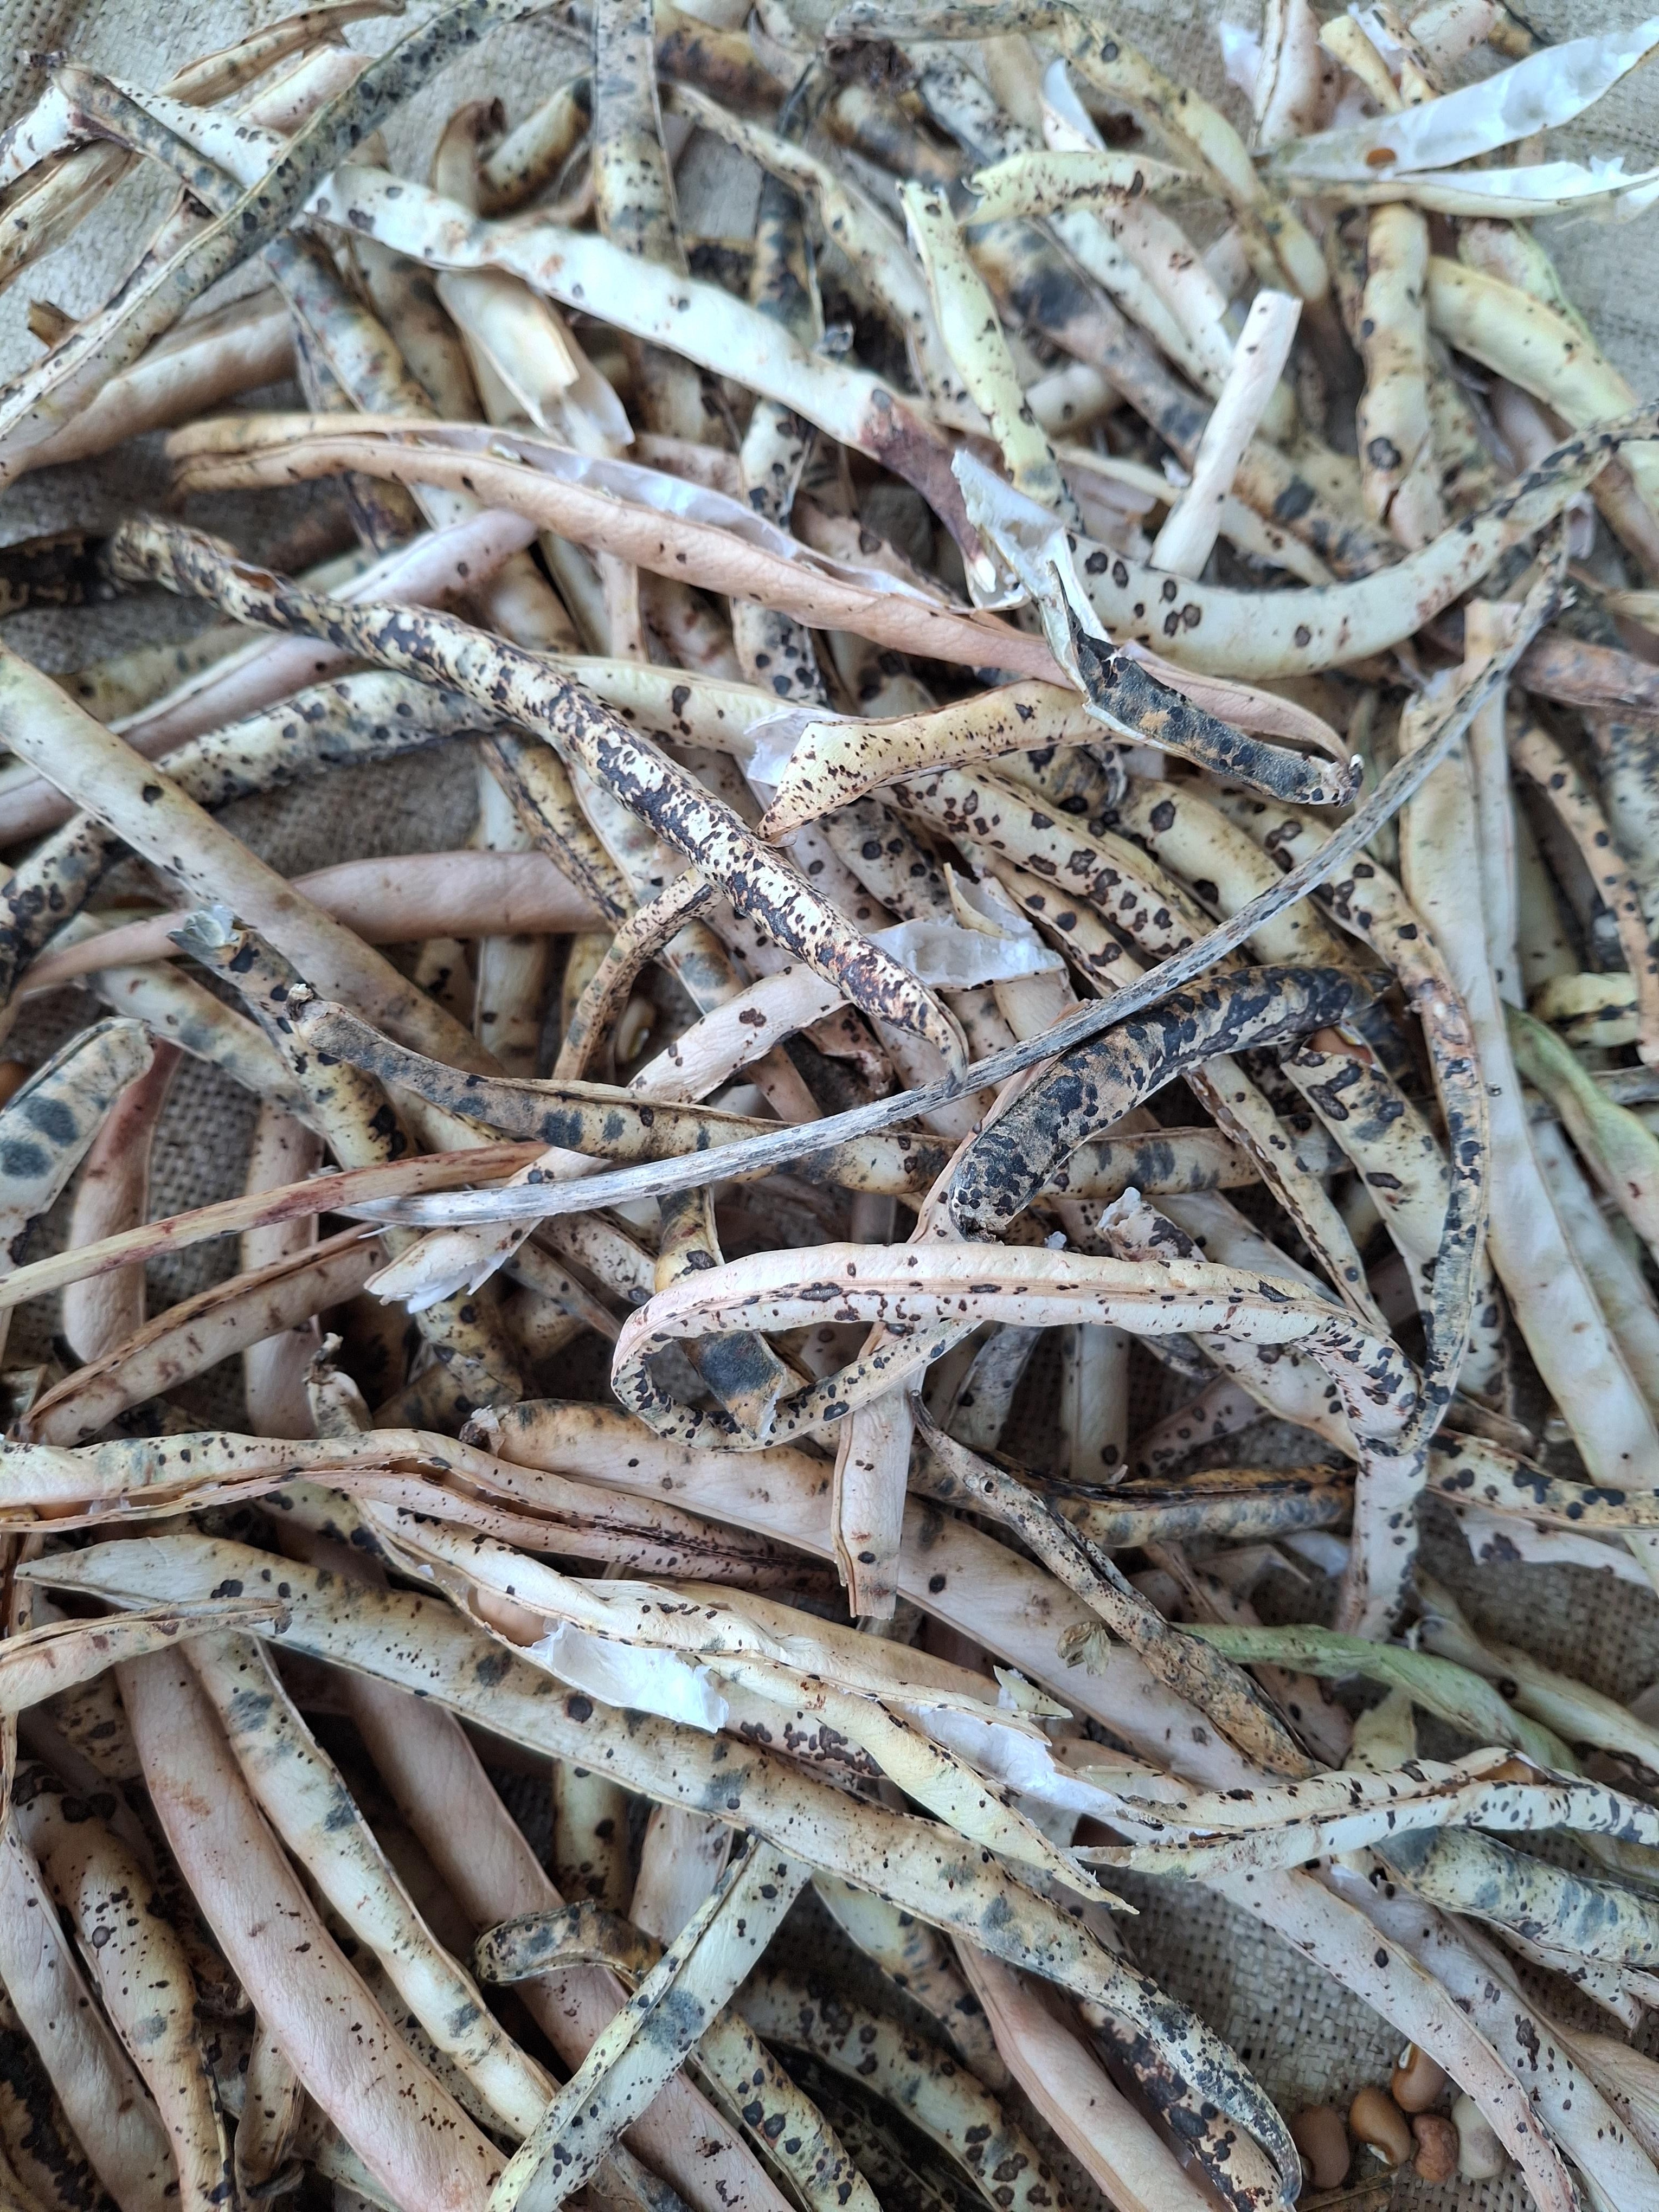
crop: cowpea
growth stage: harvest
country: Nigeria
